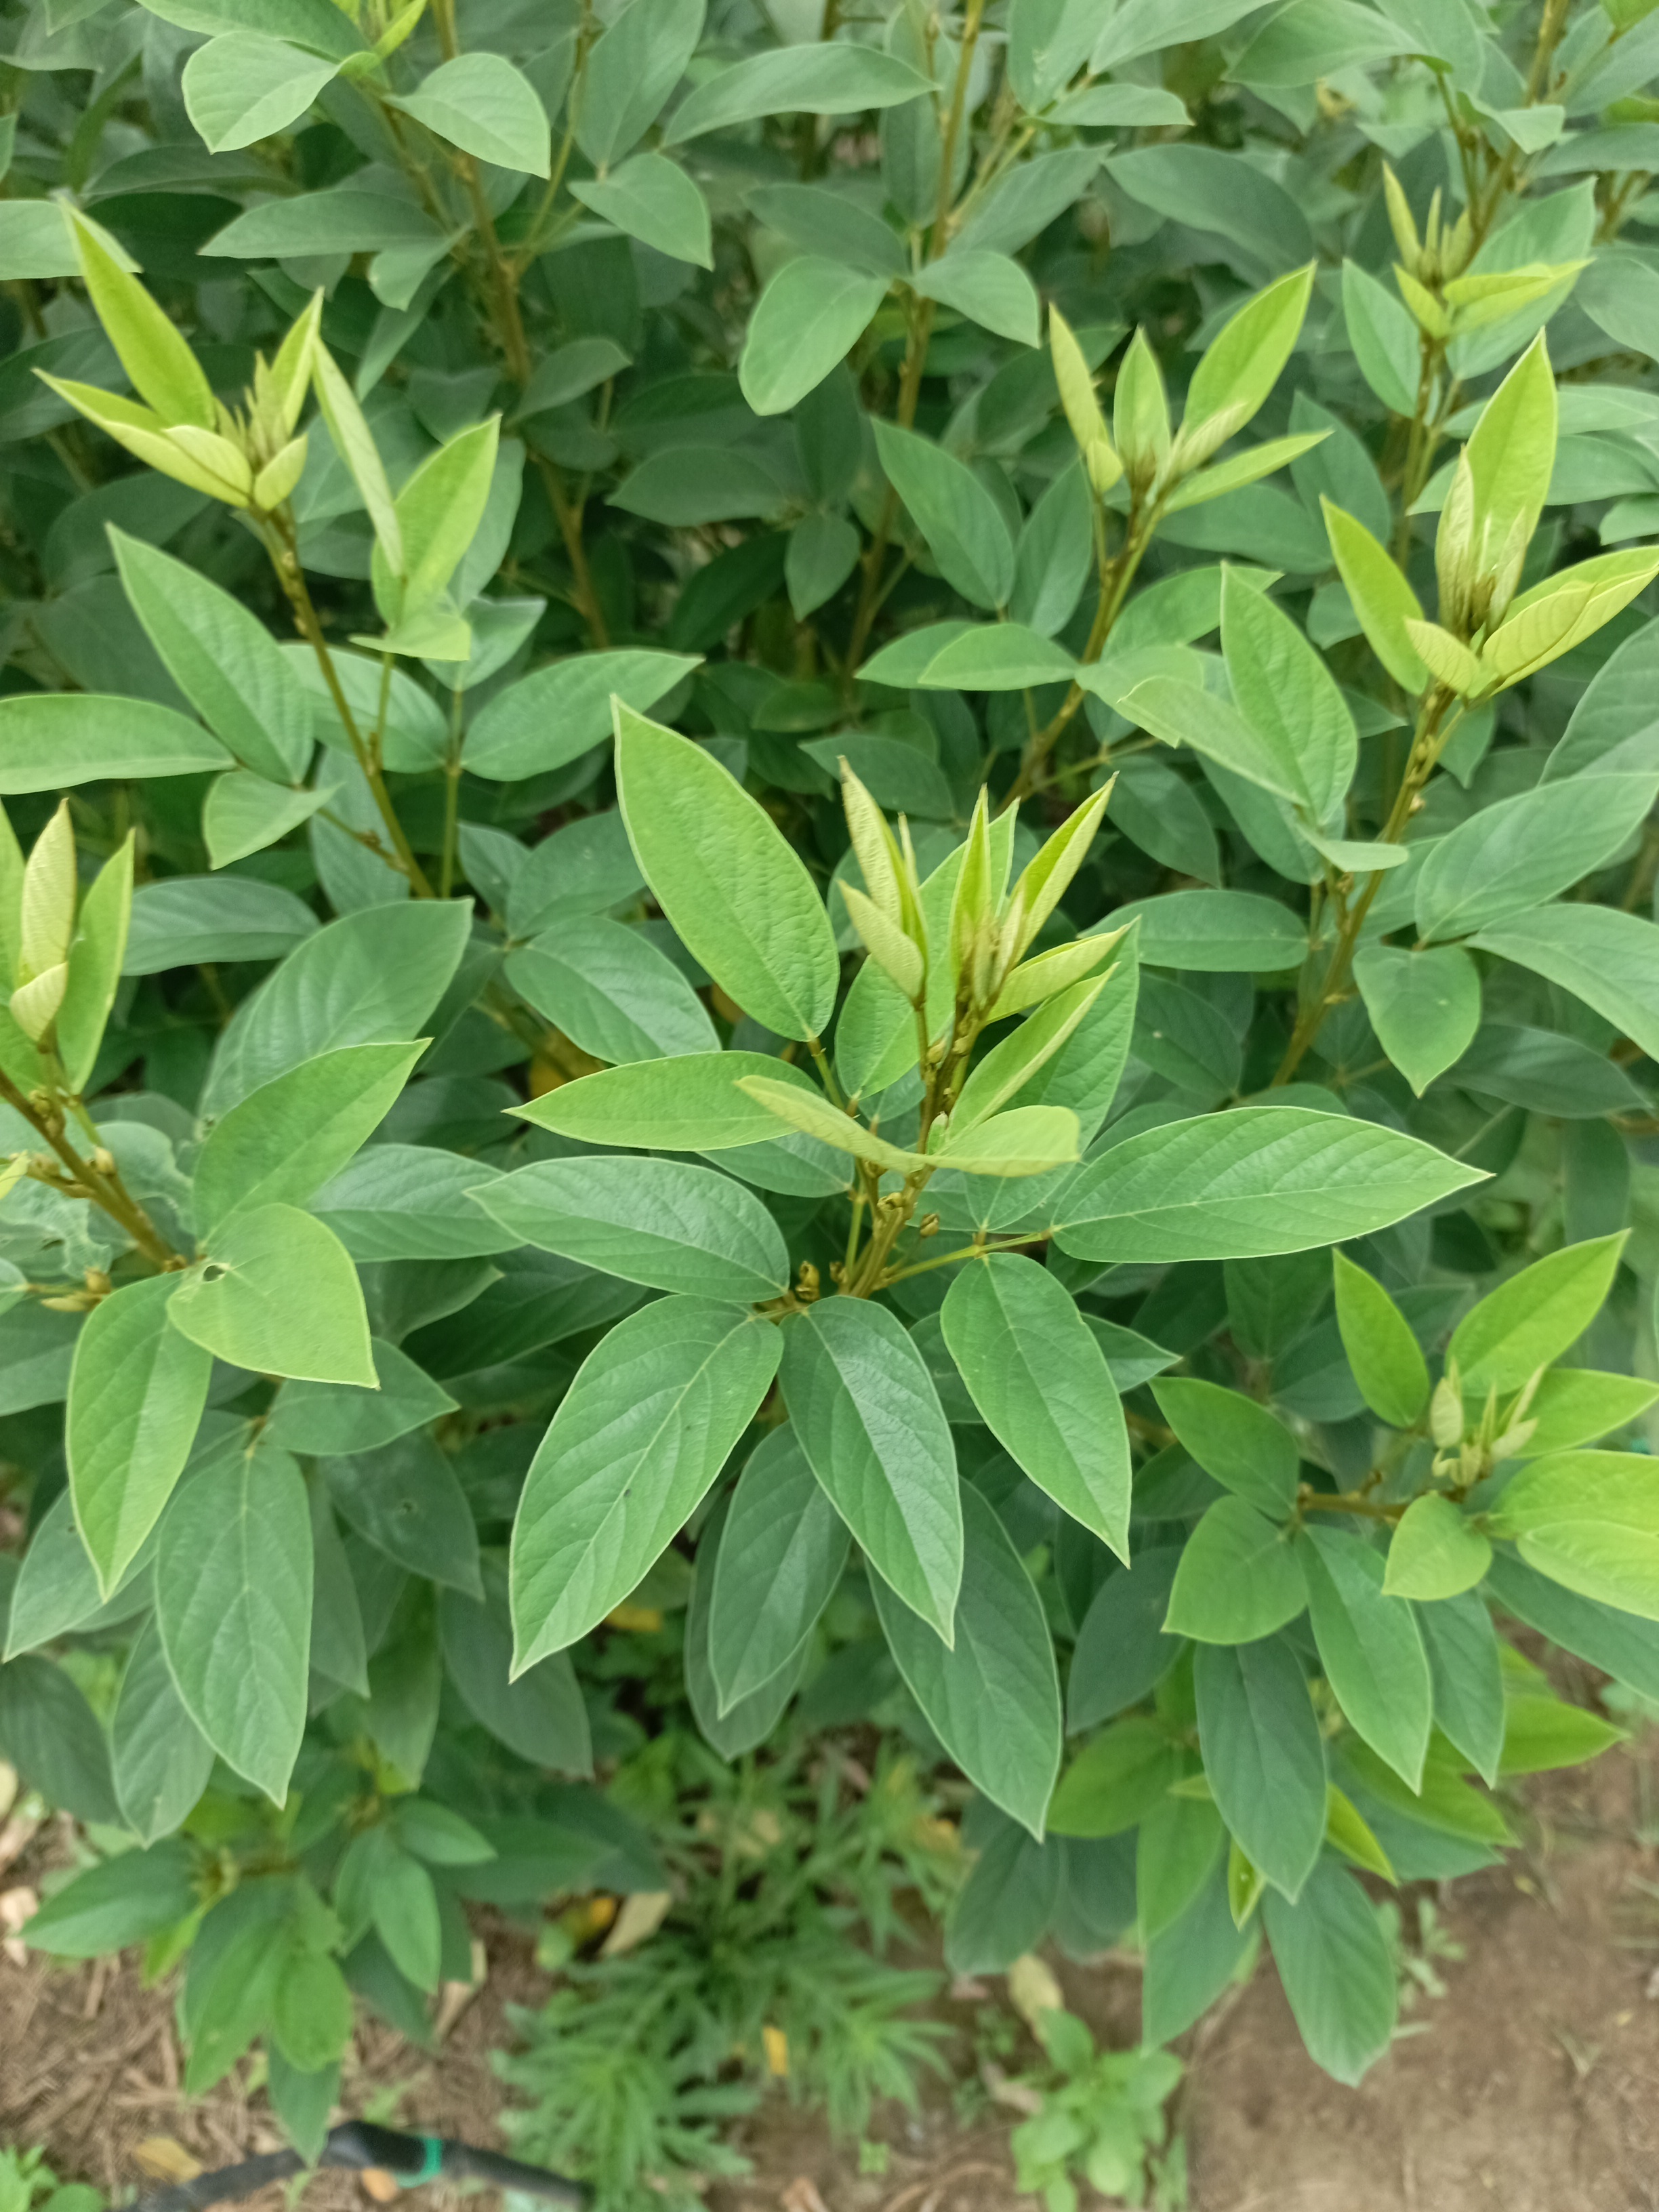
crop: finger millet
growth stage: heading tuber
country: Tanzania
